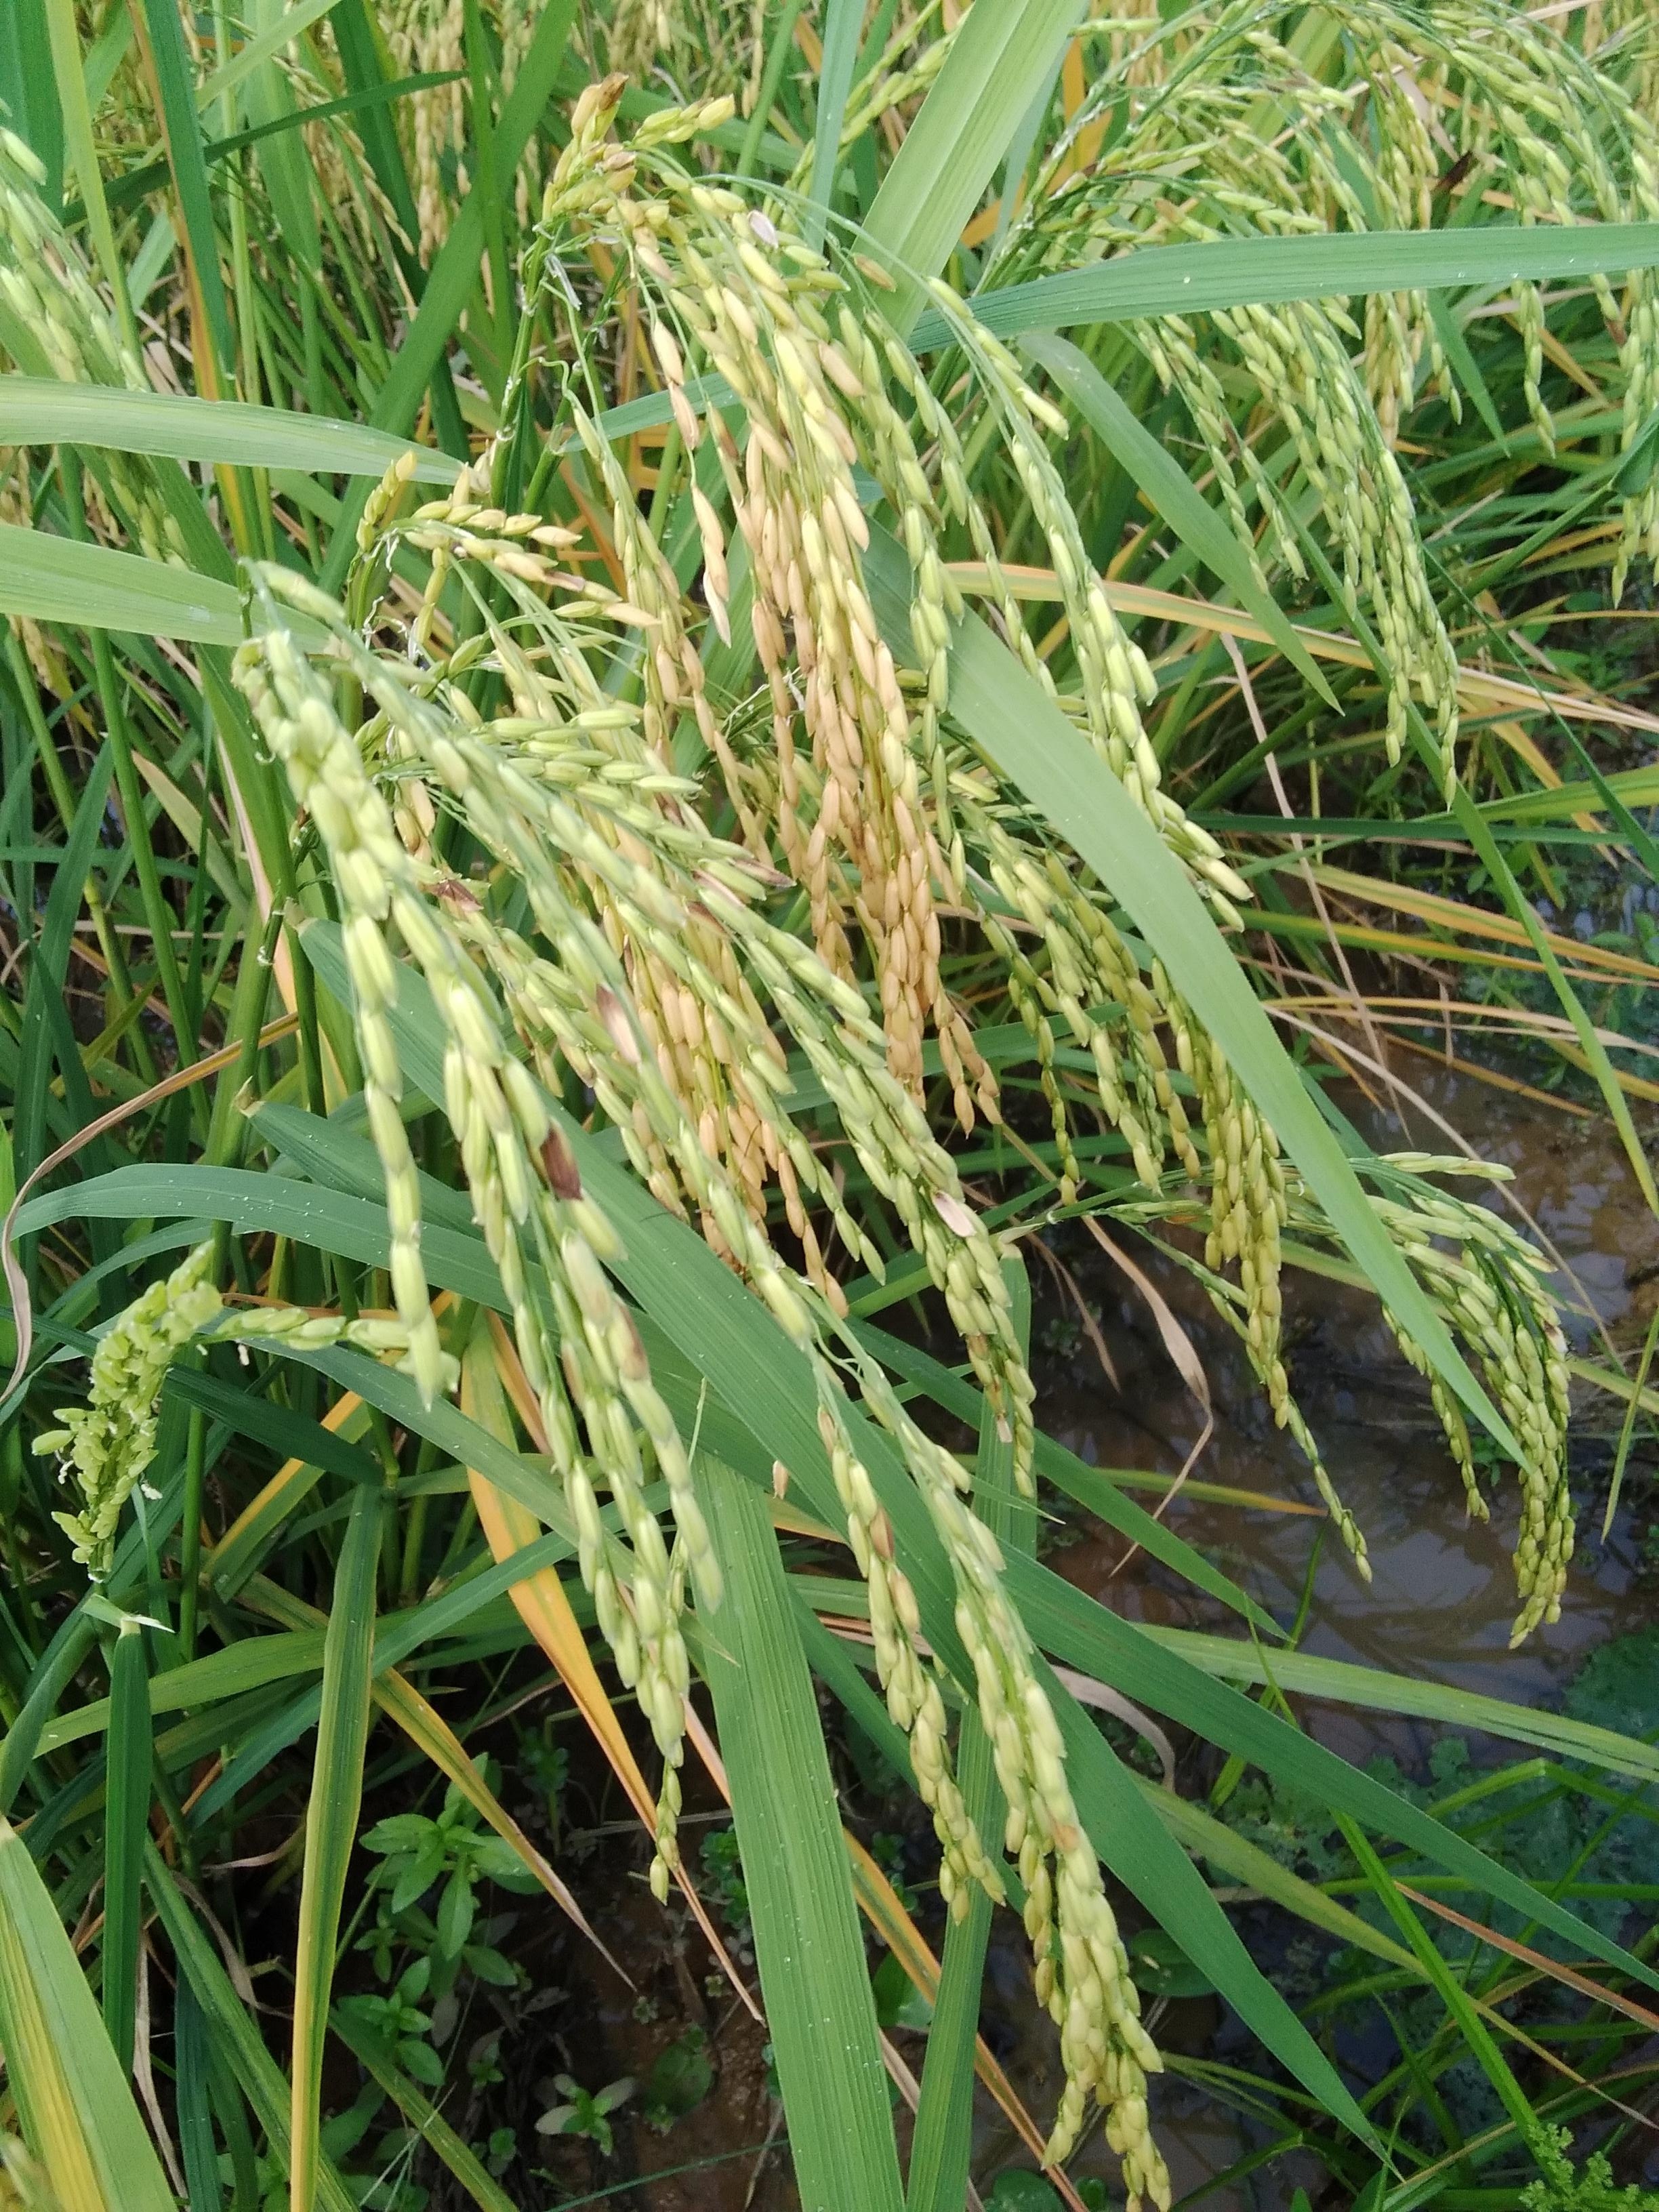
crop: rice
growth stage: ripening
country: Nigeria
